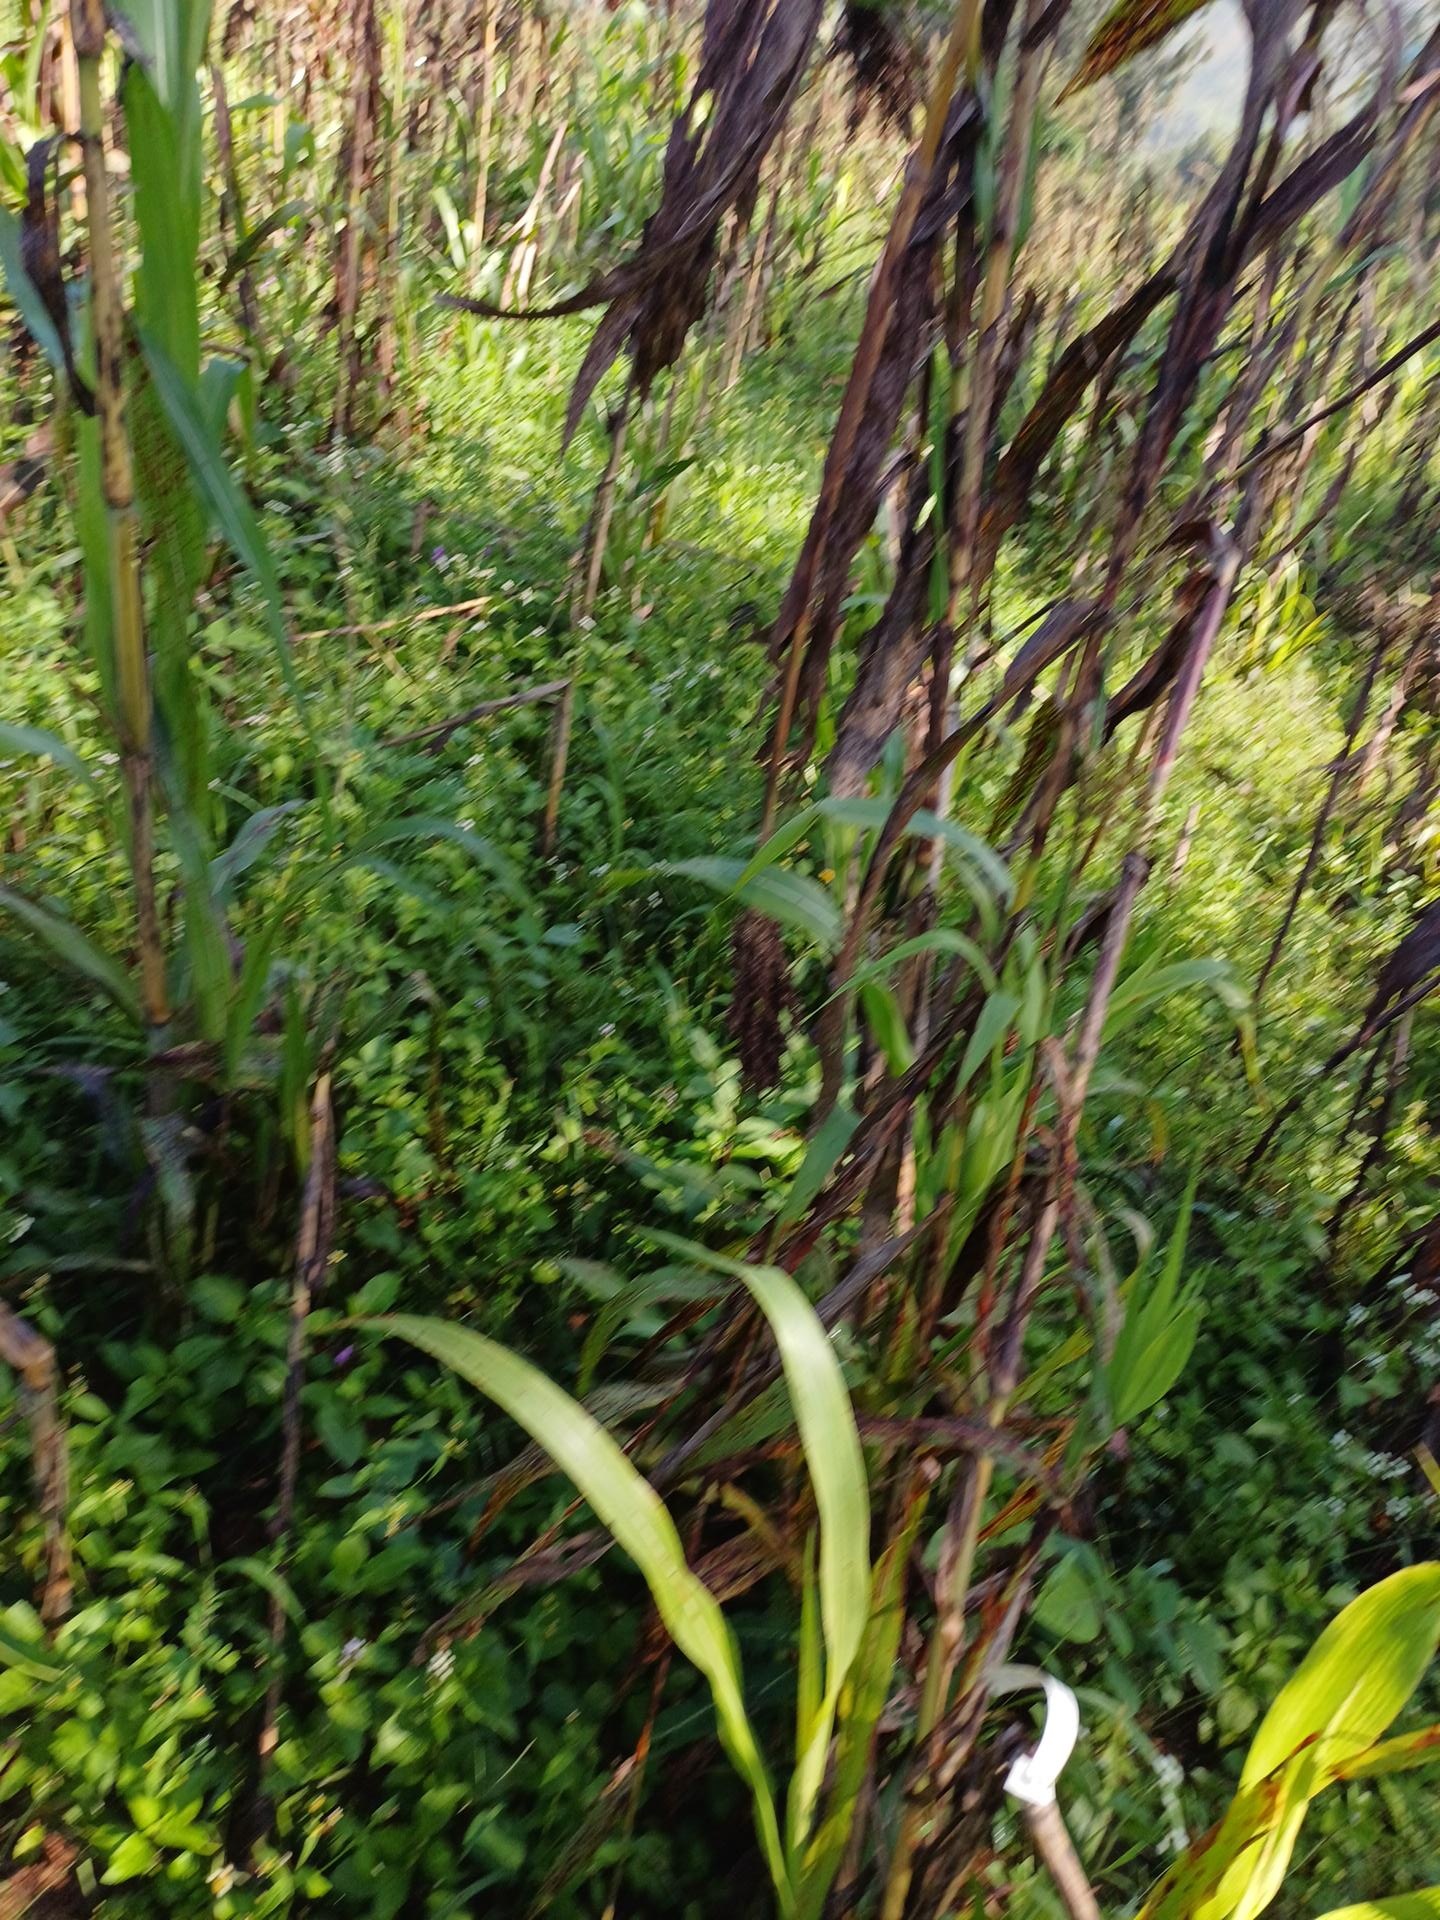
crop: sorghum
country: Kenya
